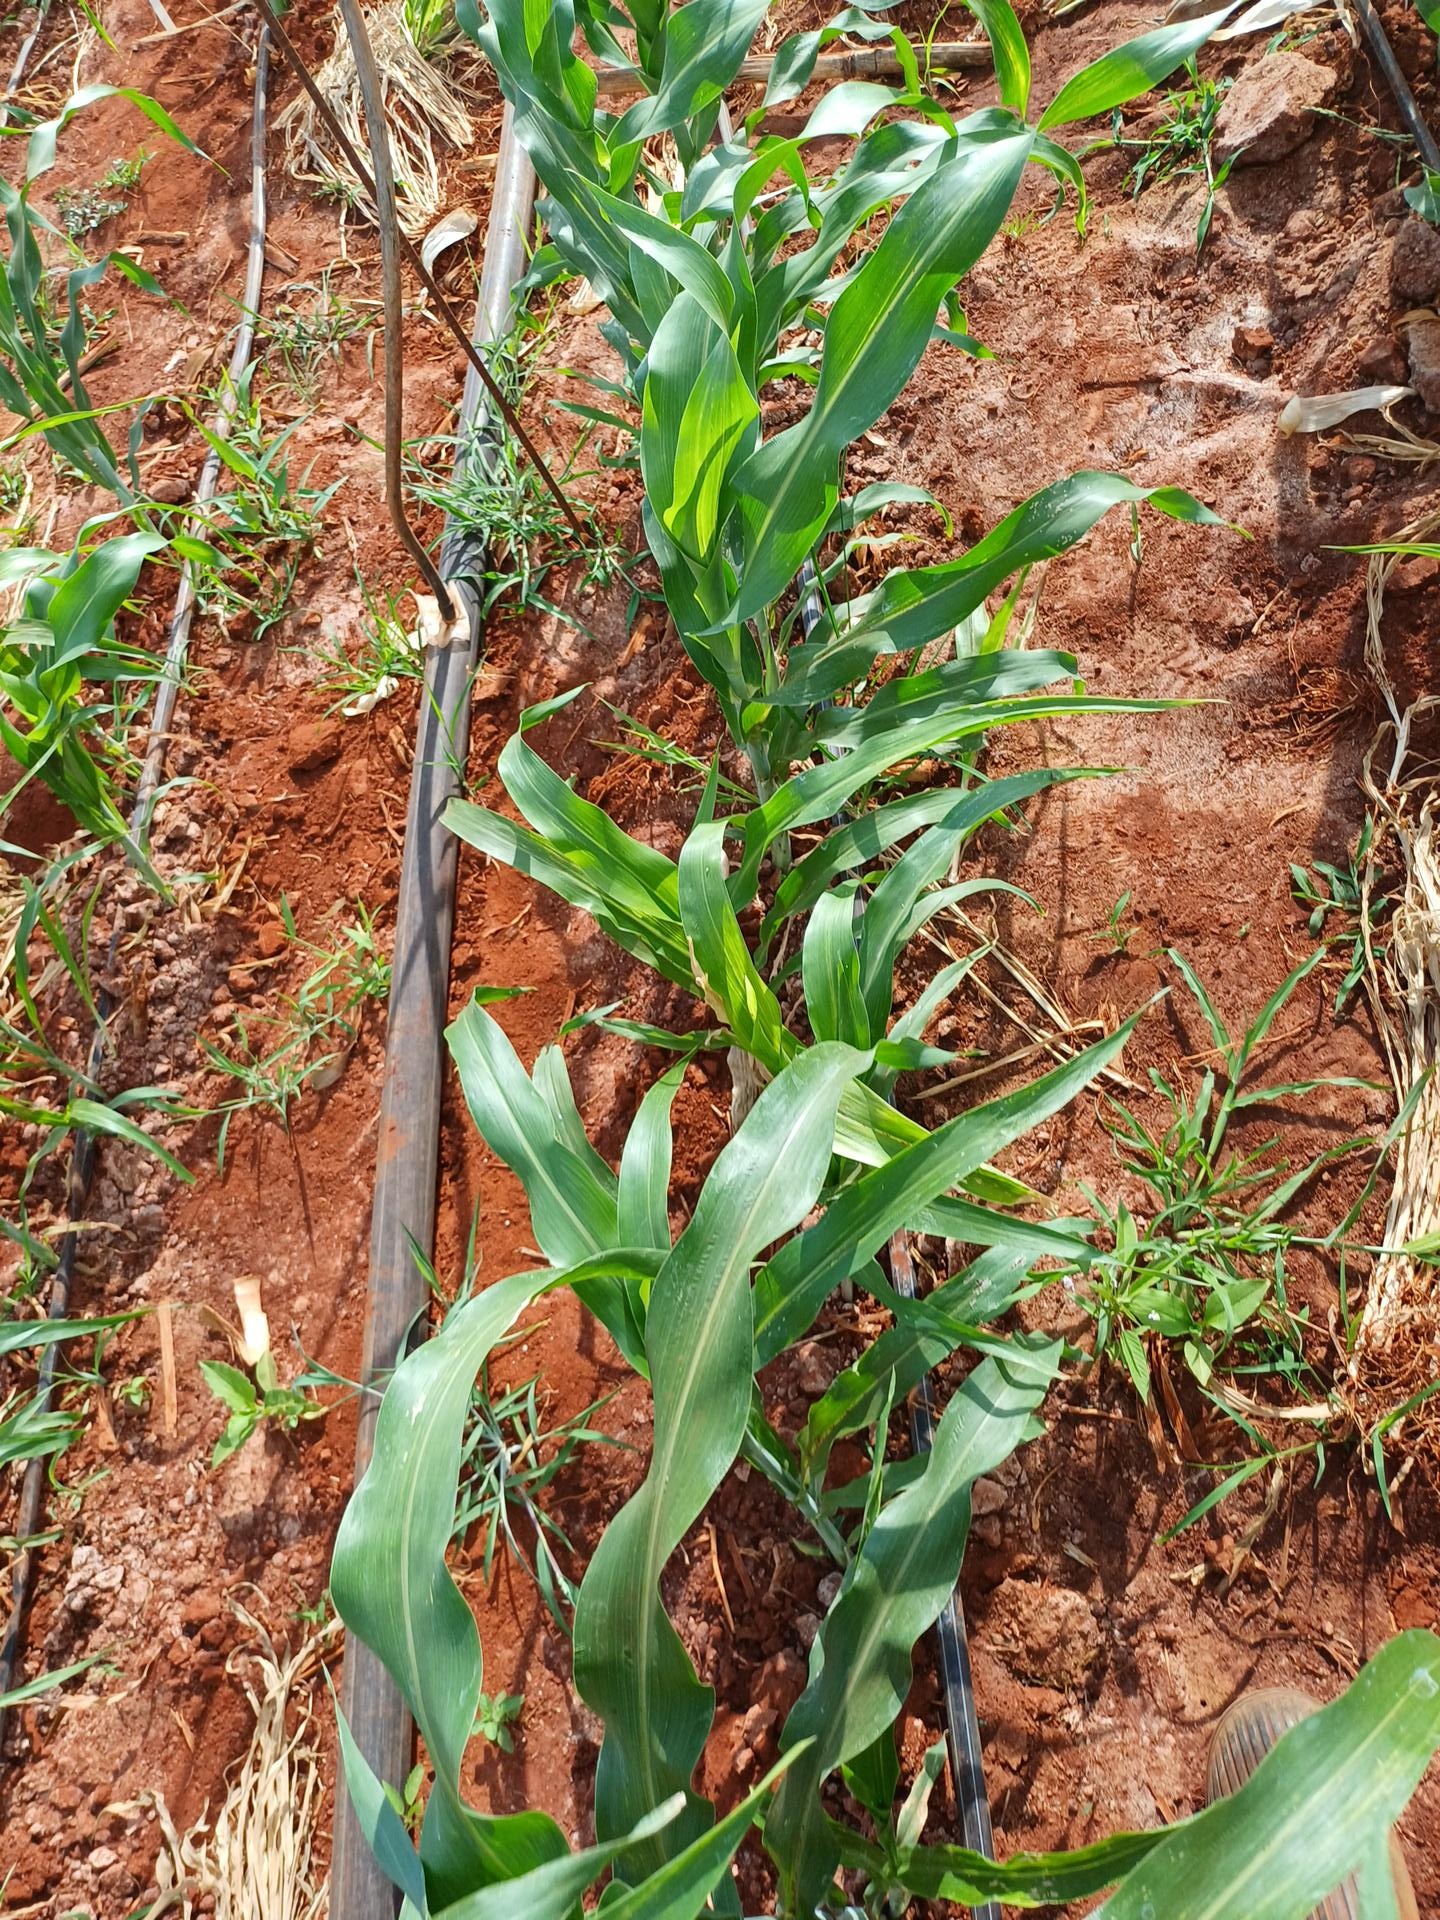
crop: sorghum
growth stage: vegetative
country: Kenya
